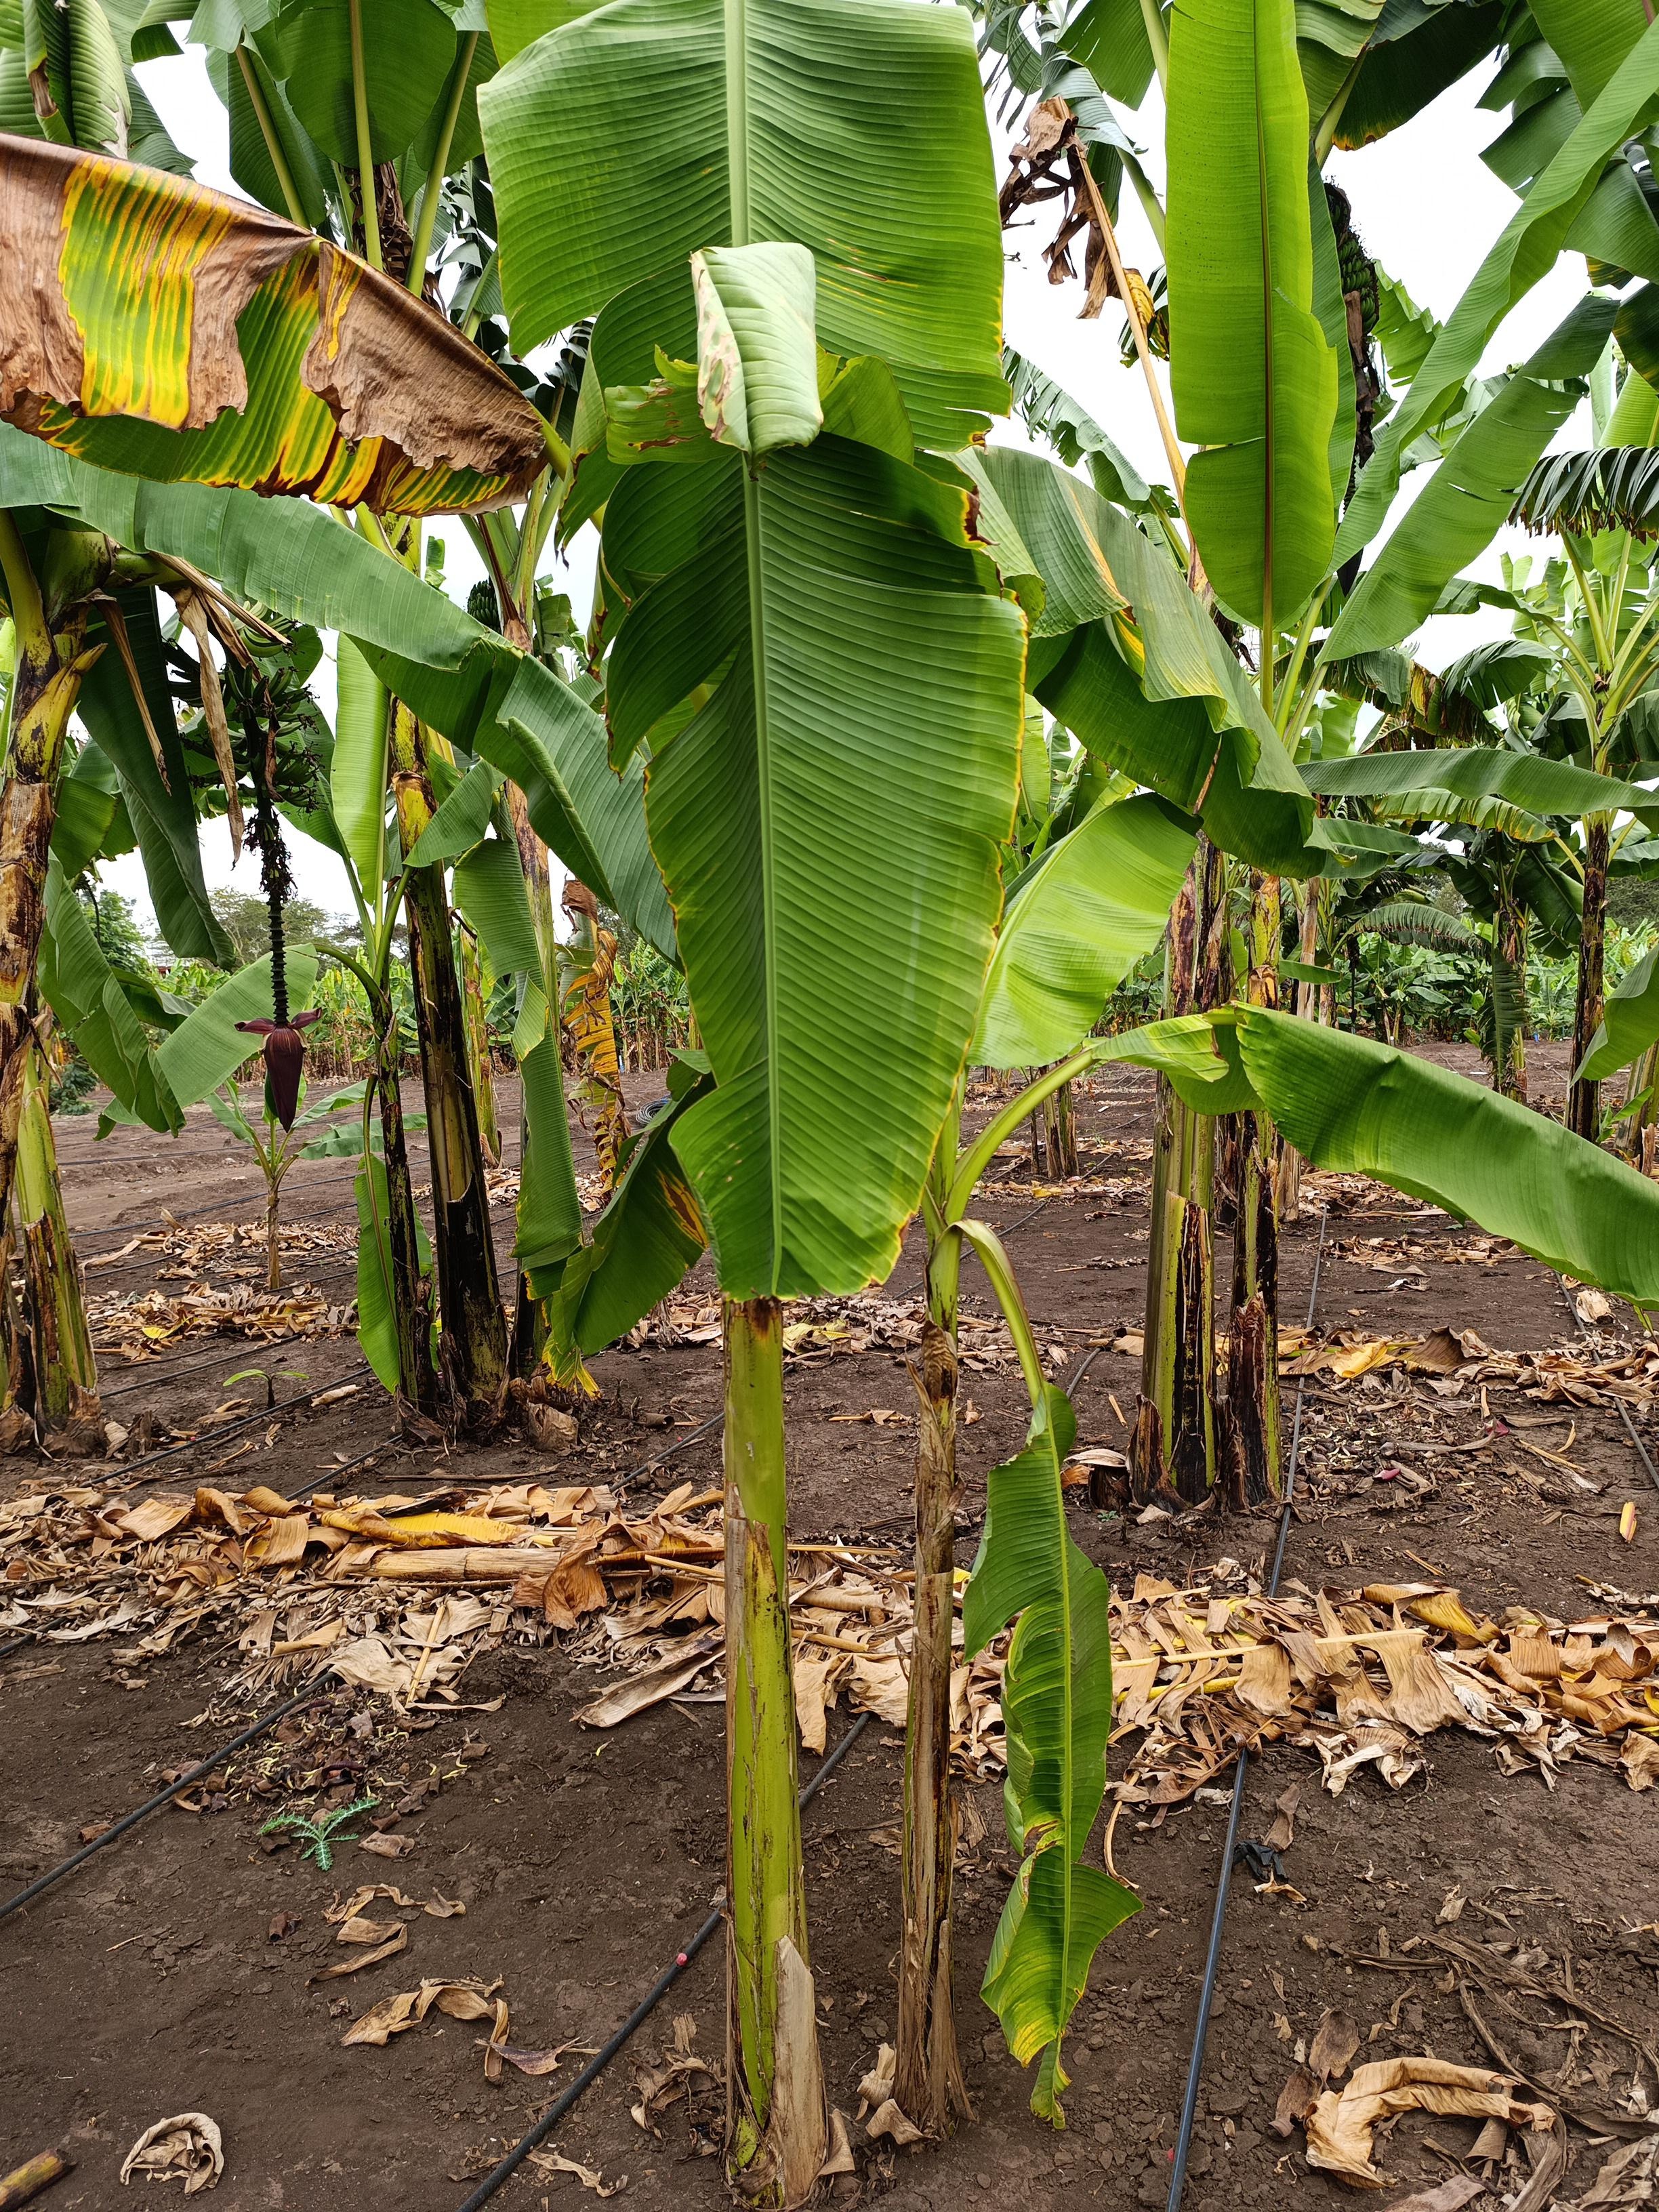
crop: banana
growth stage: vegetative
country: Tanzania
